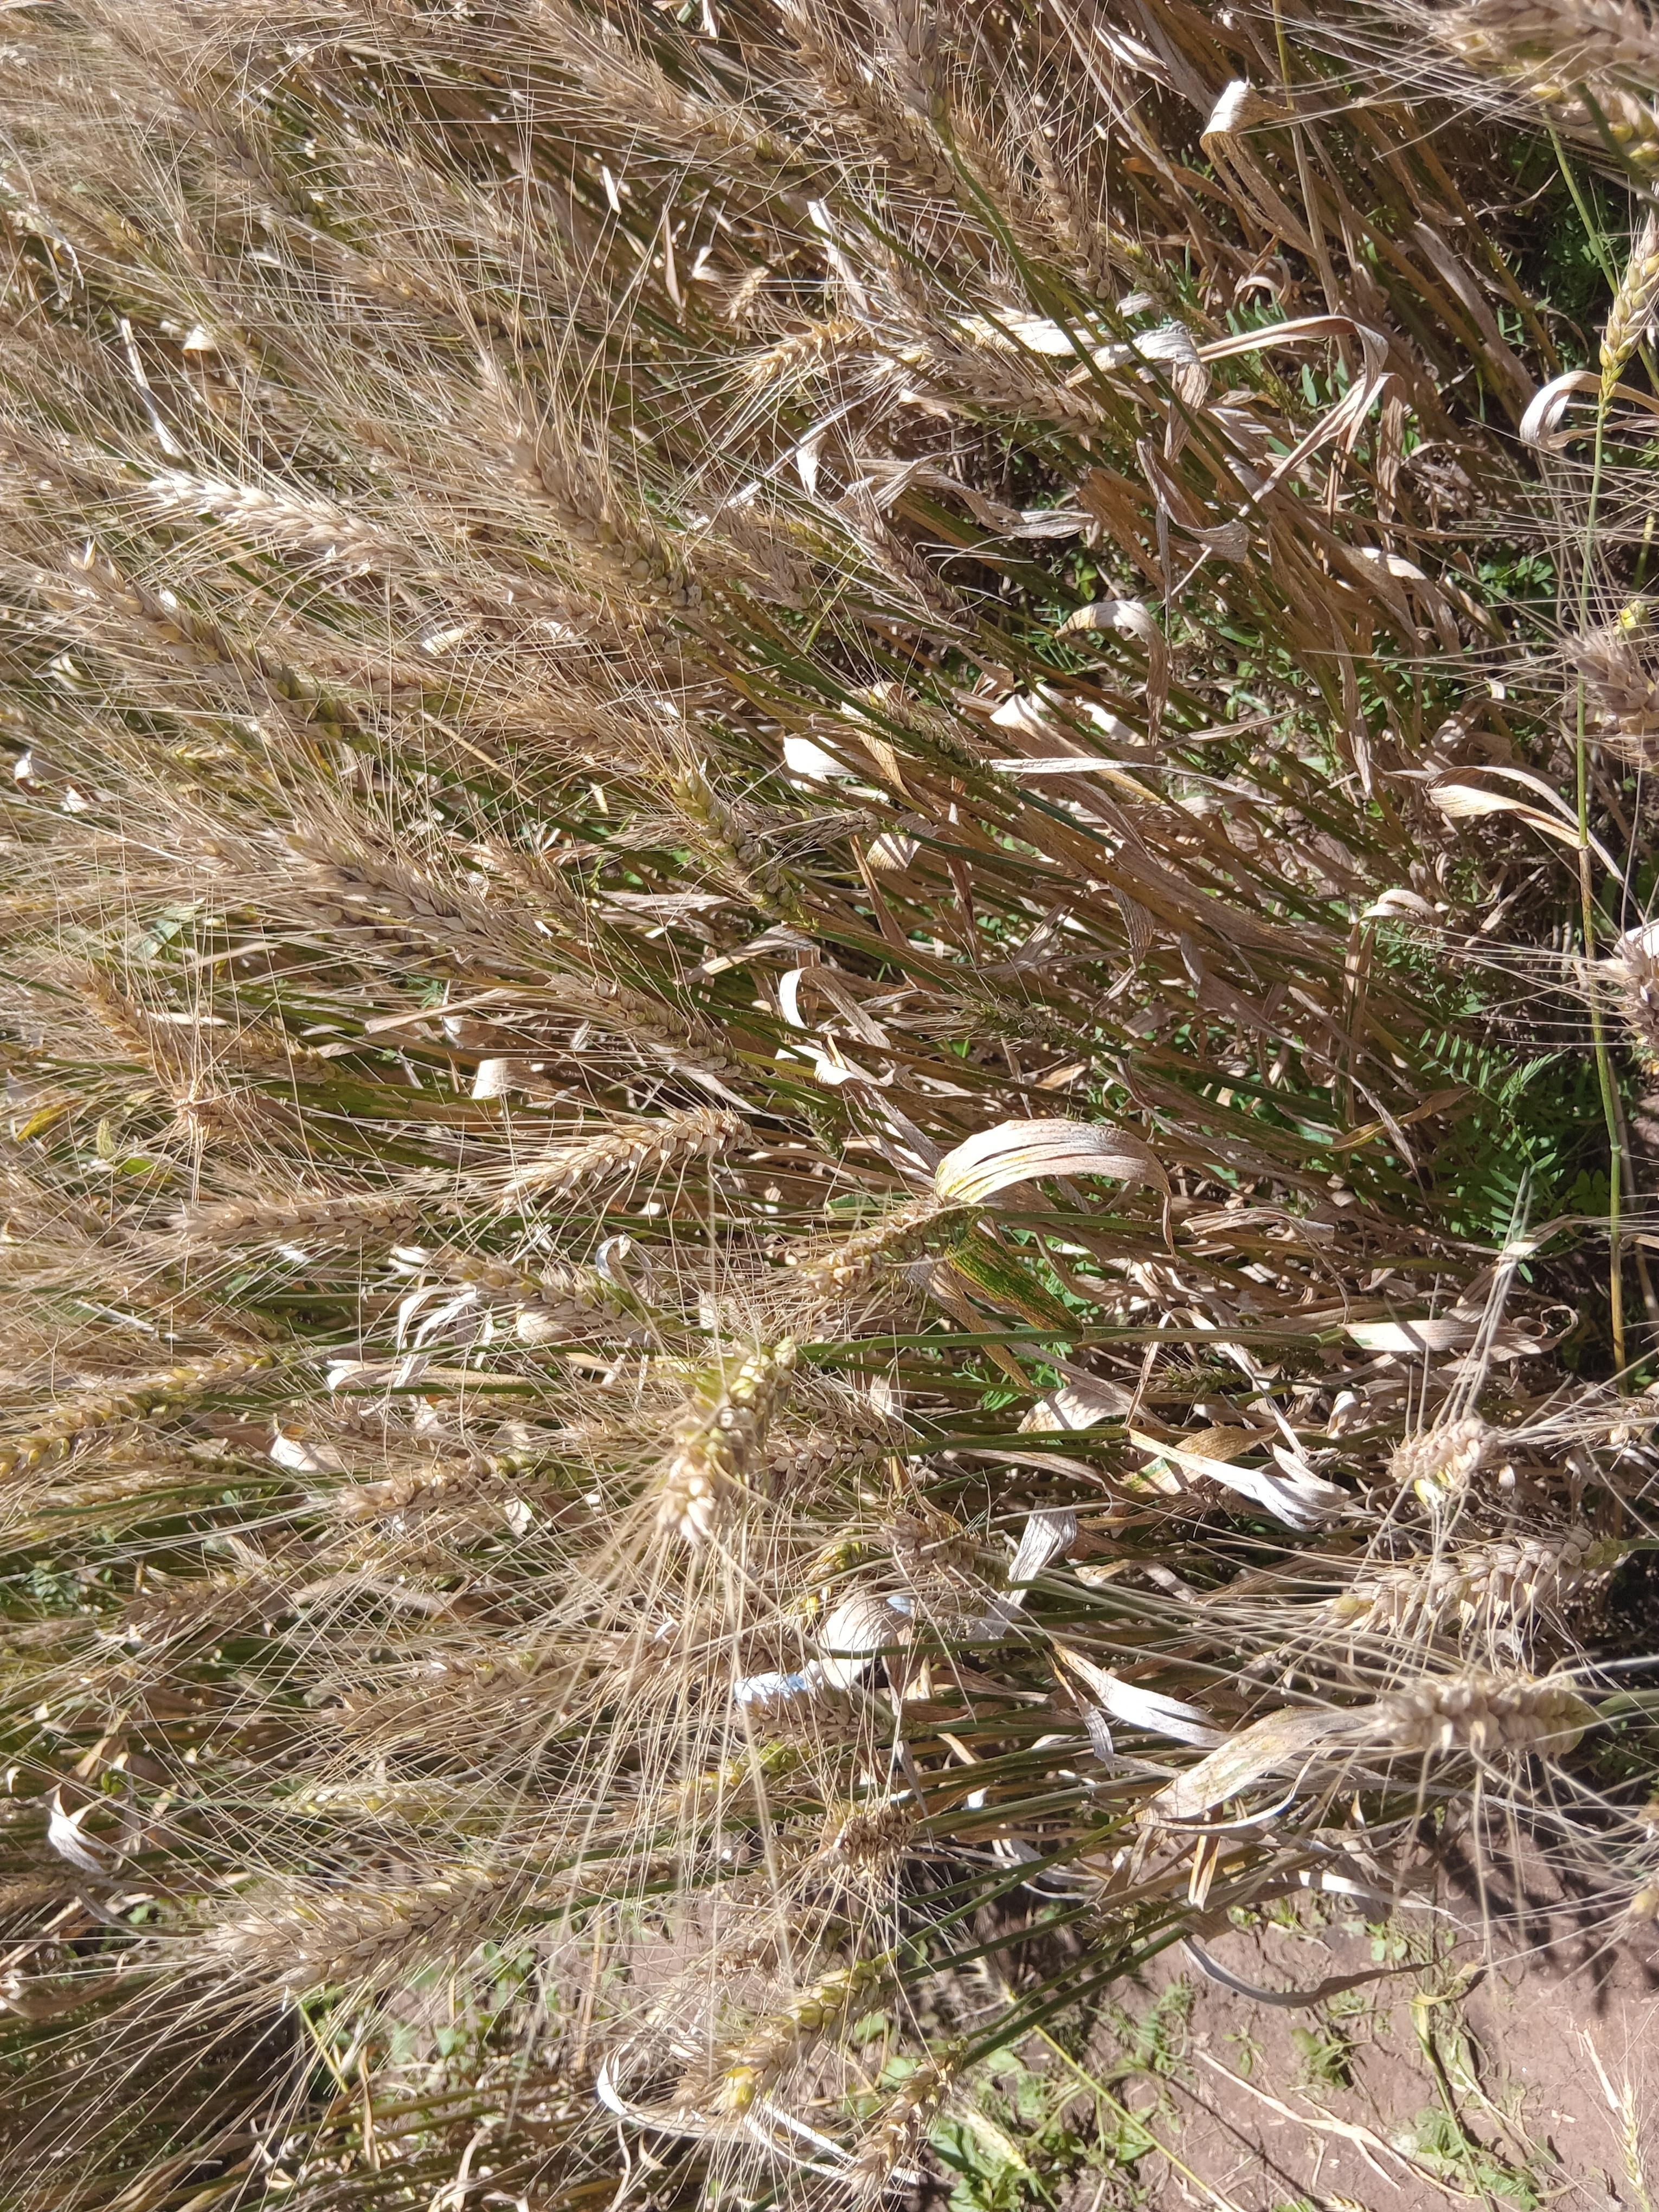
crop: wheat
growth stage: maturity
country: Kenya
